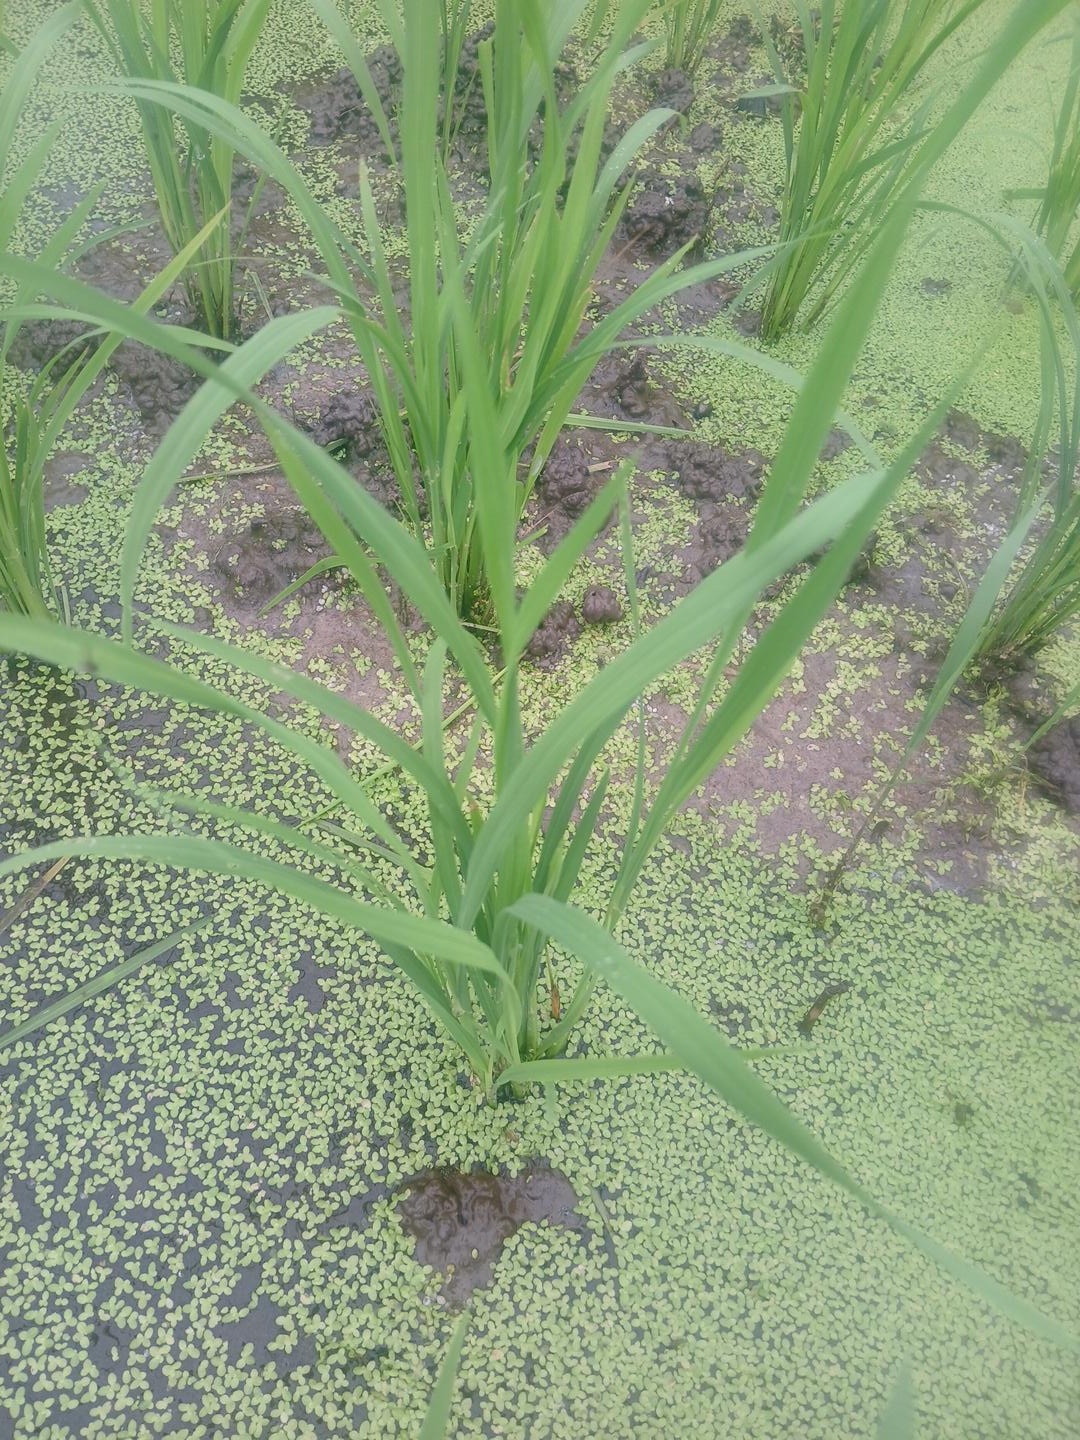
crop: rice
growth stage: tillering
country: Côte d'Ivoire
